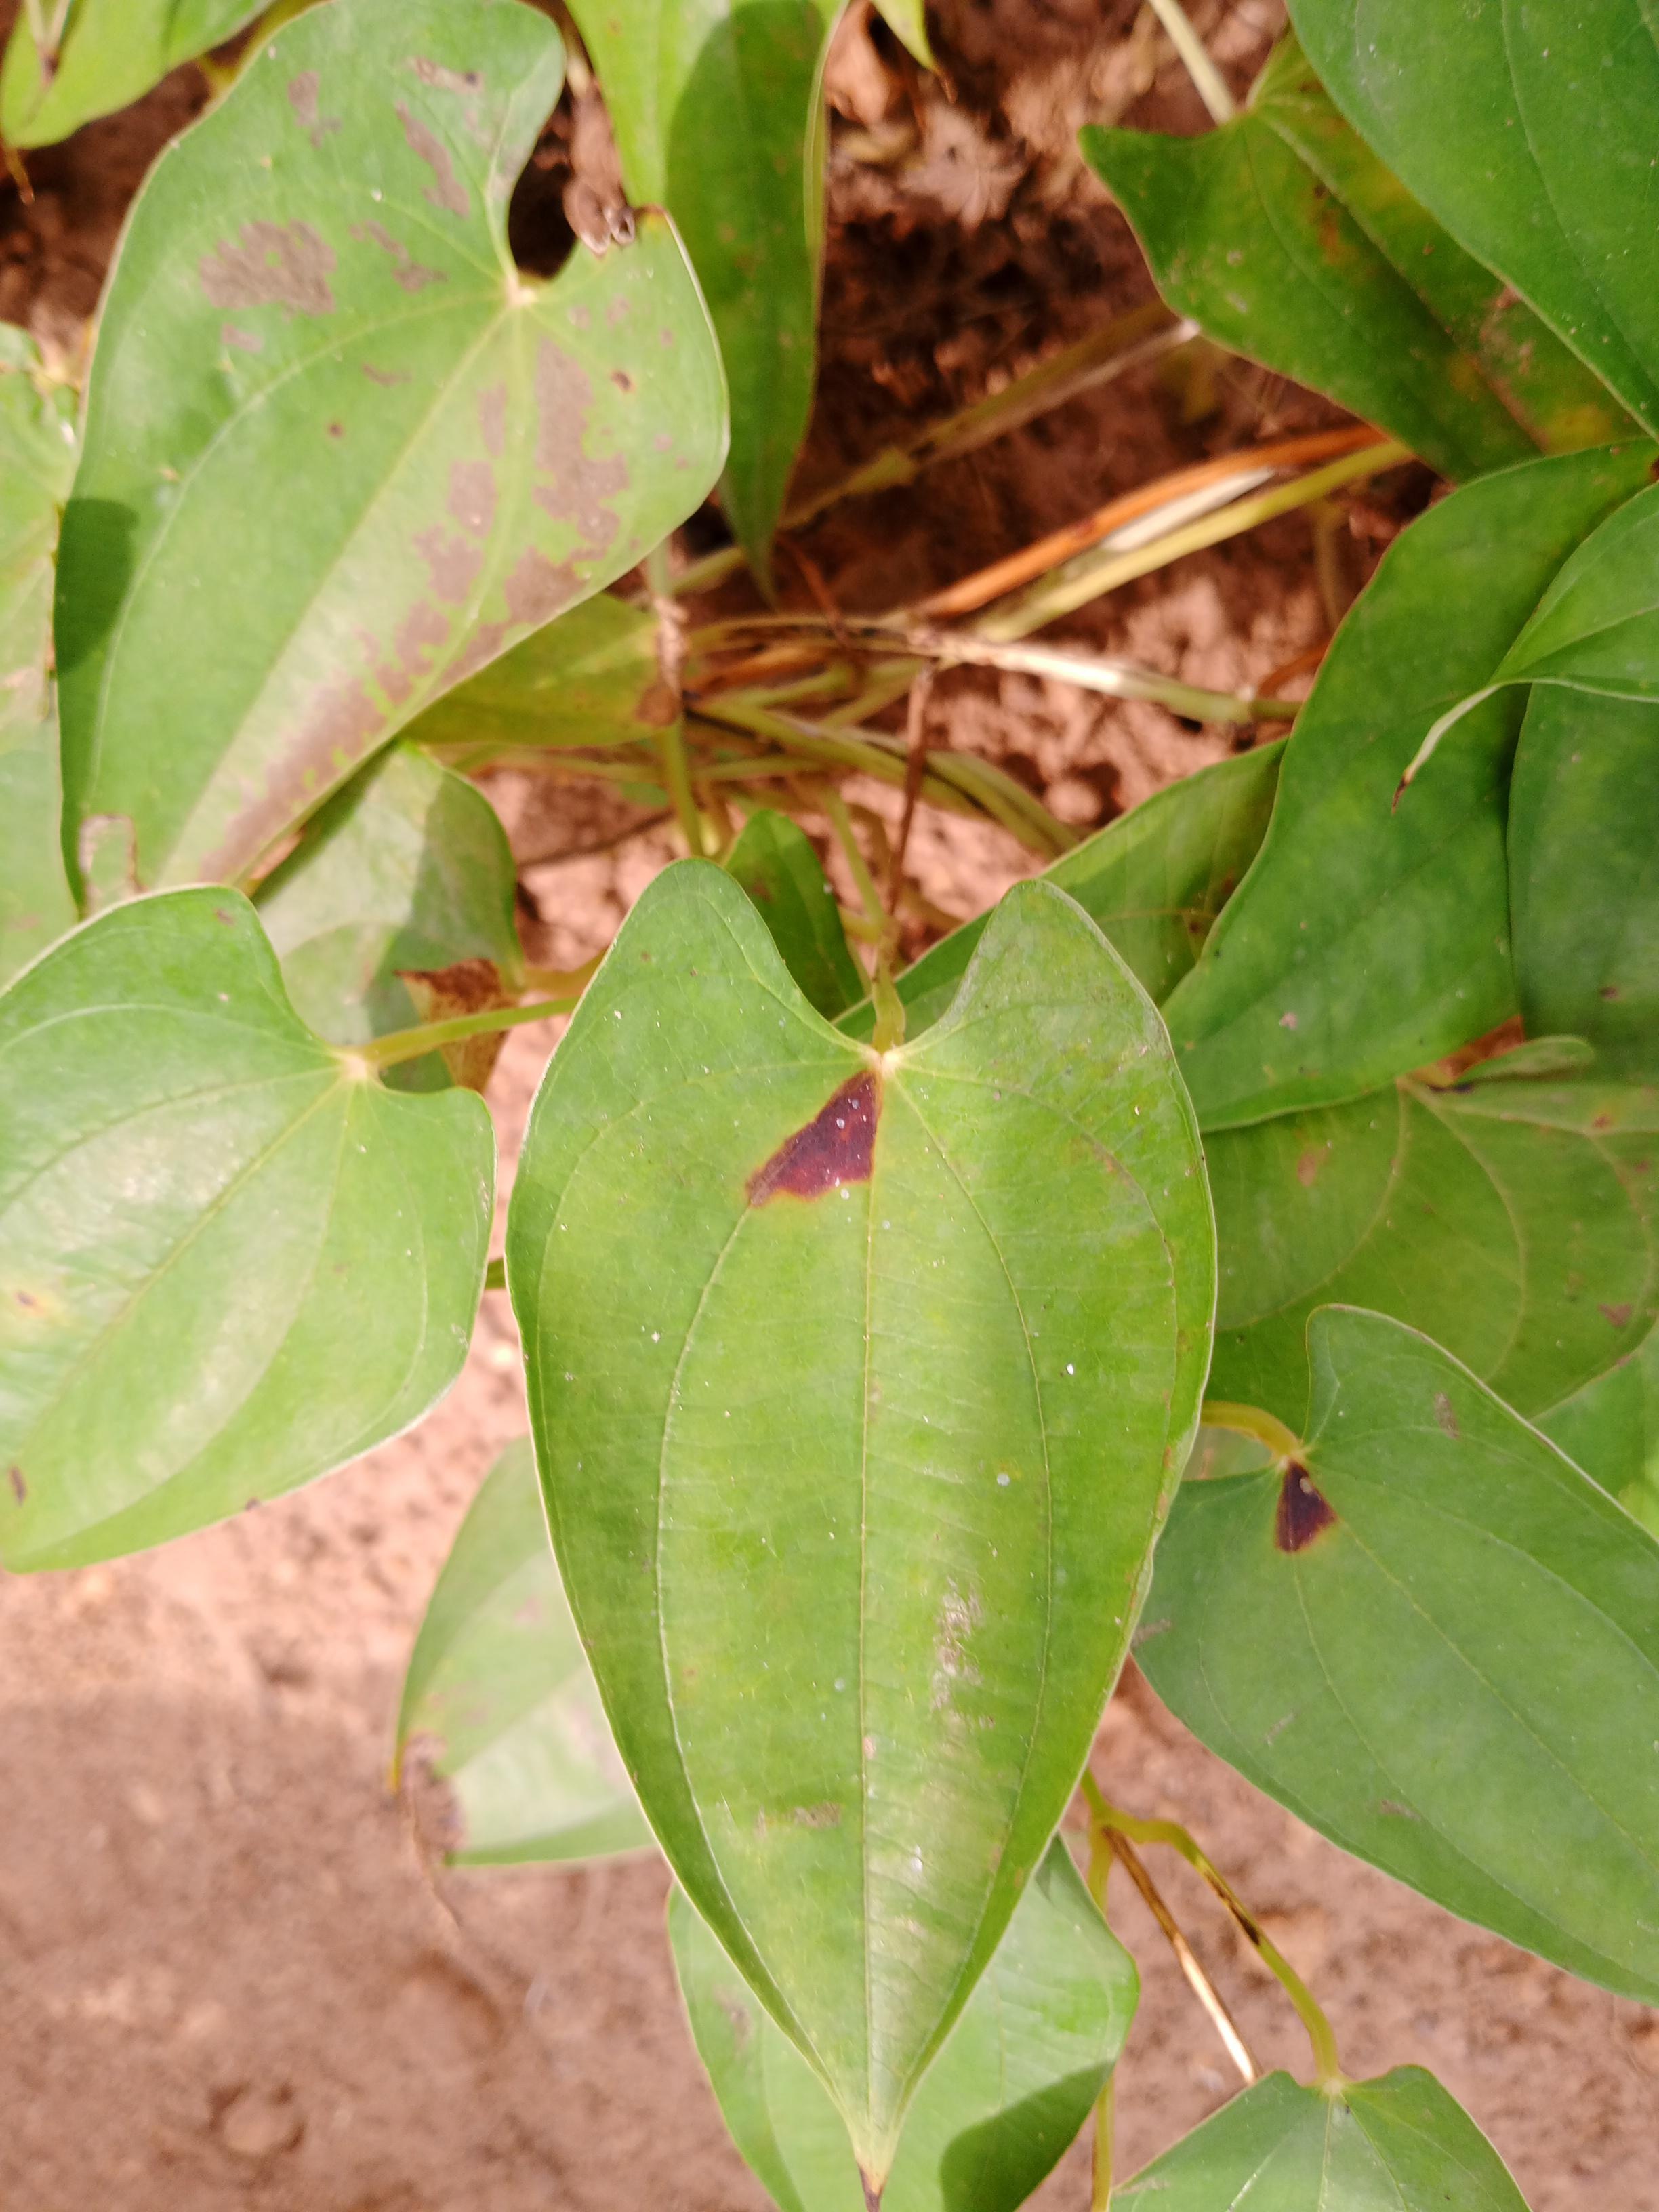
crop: yam
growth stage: vegetative
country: Nigeria
